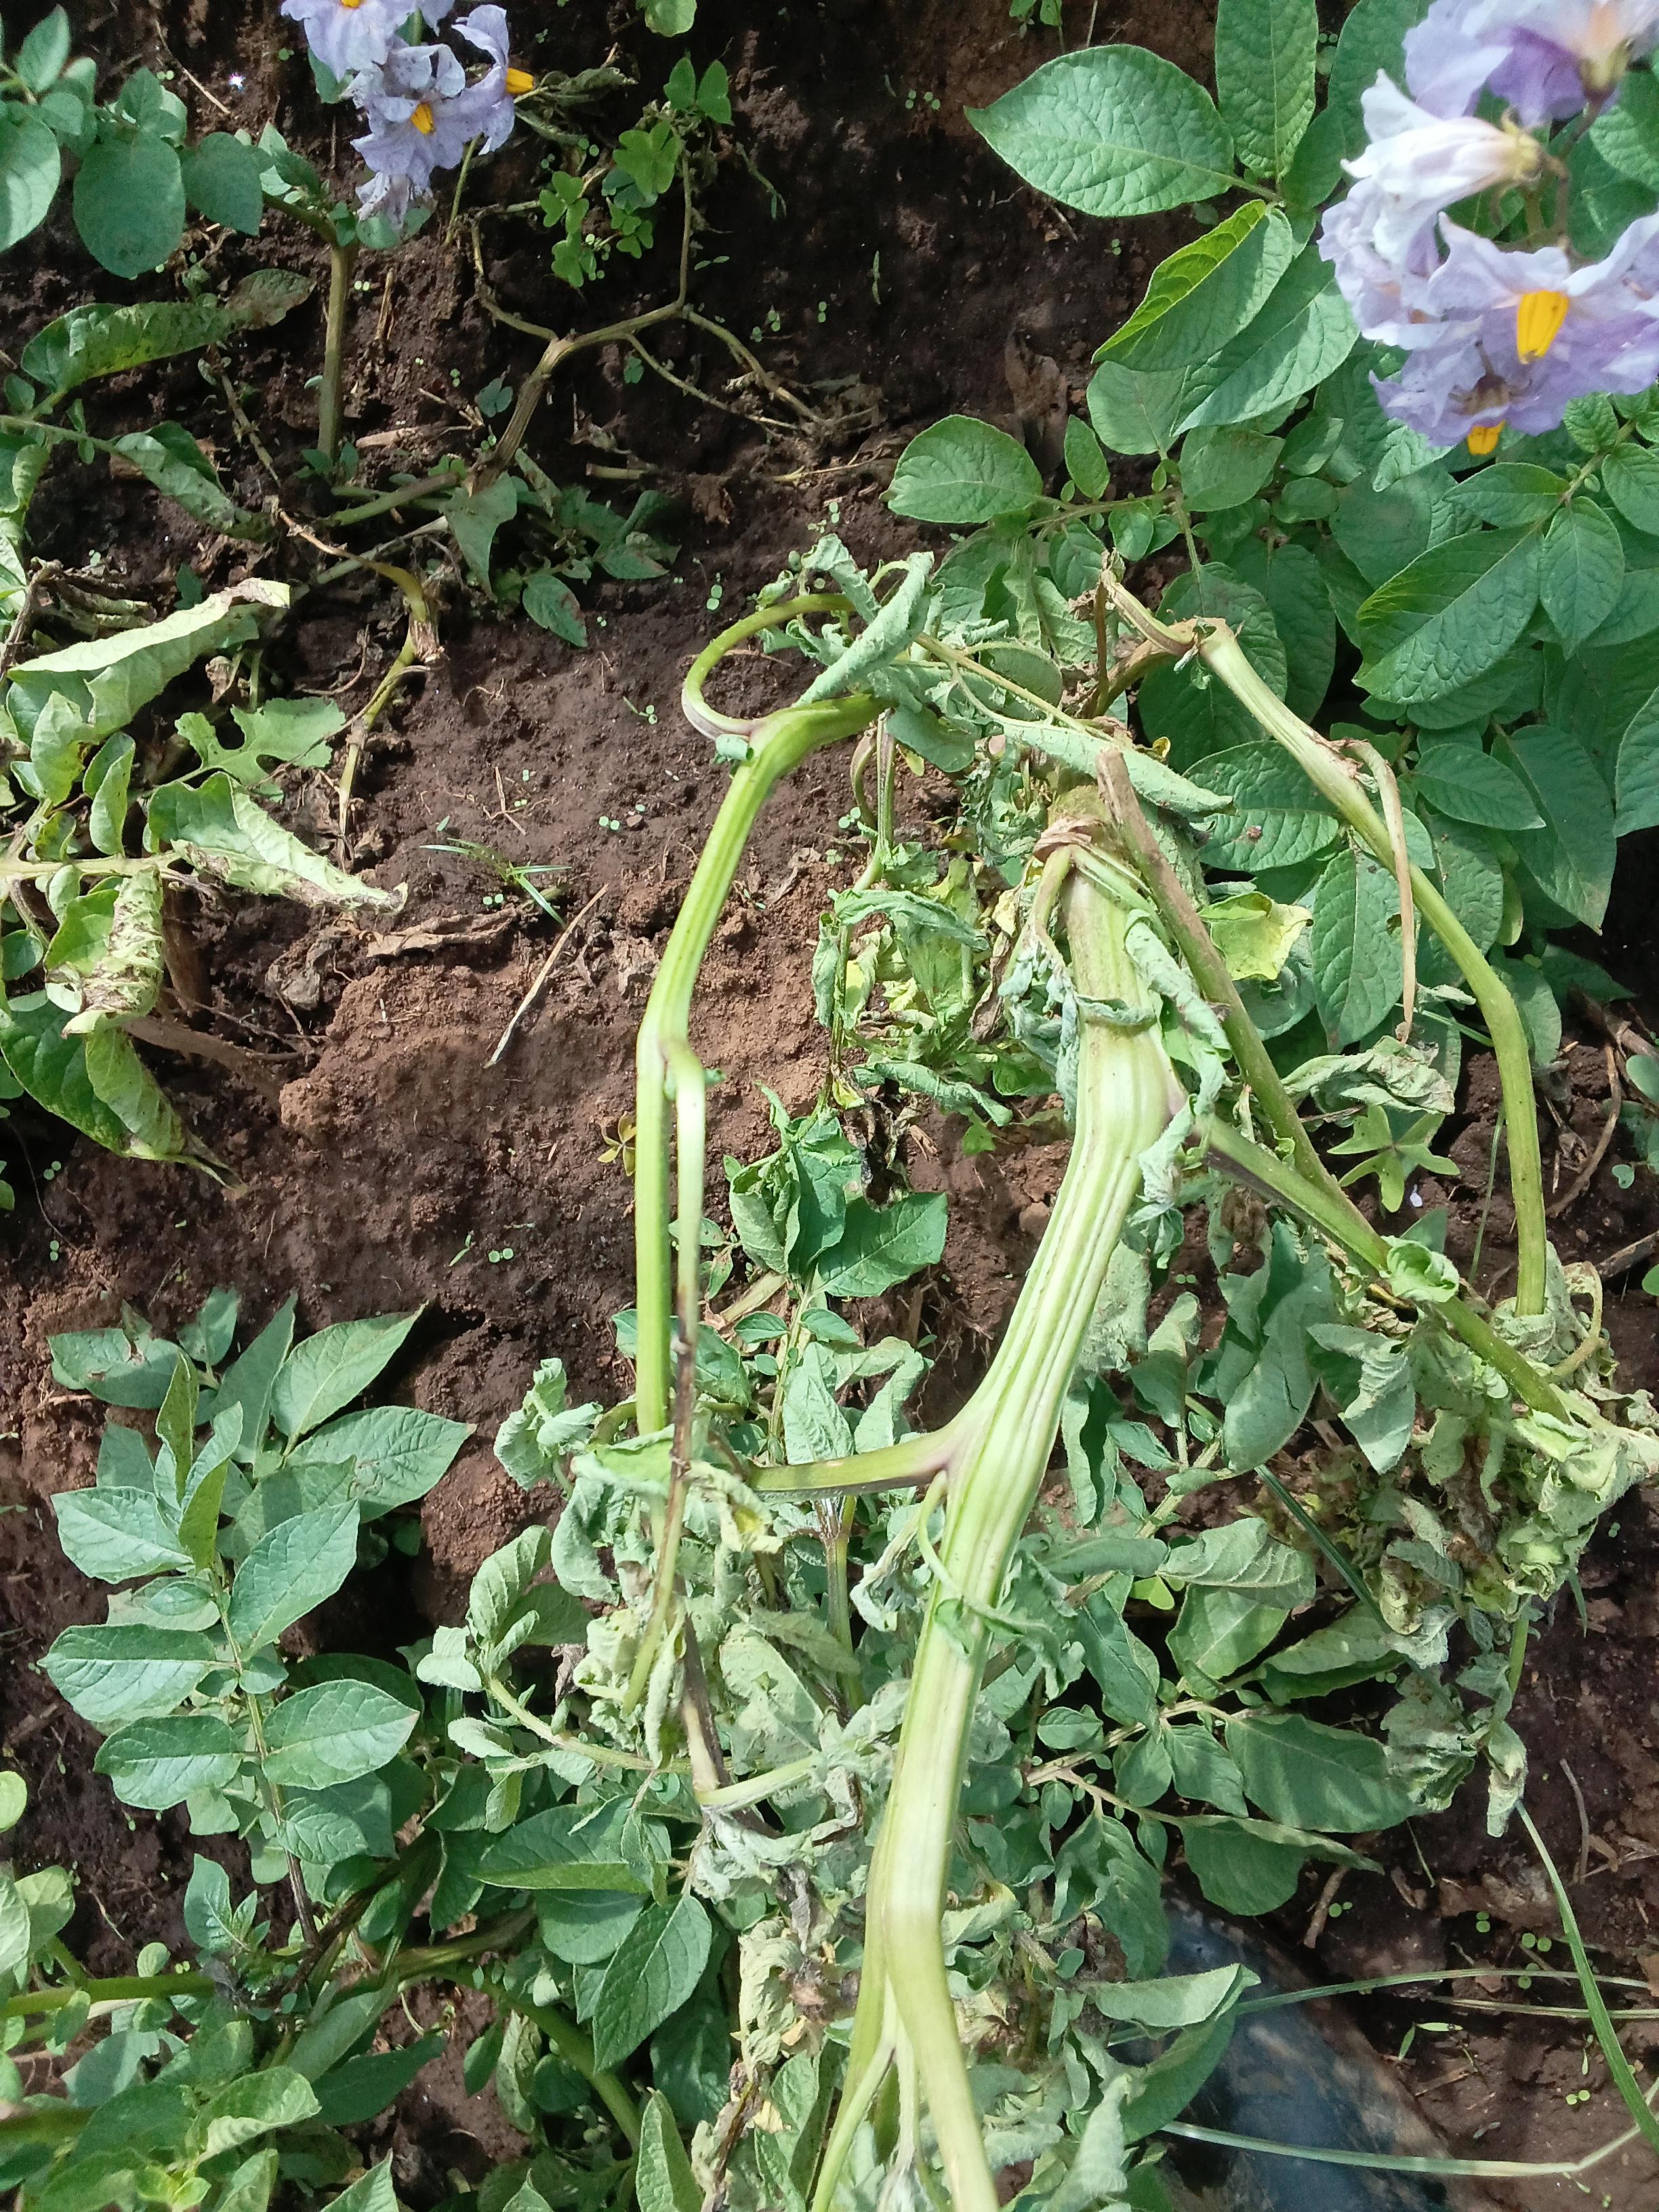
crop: potato
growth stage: flowering
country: Kenya
